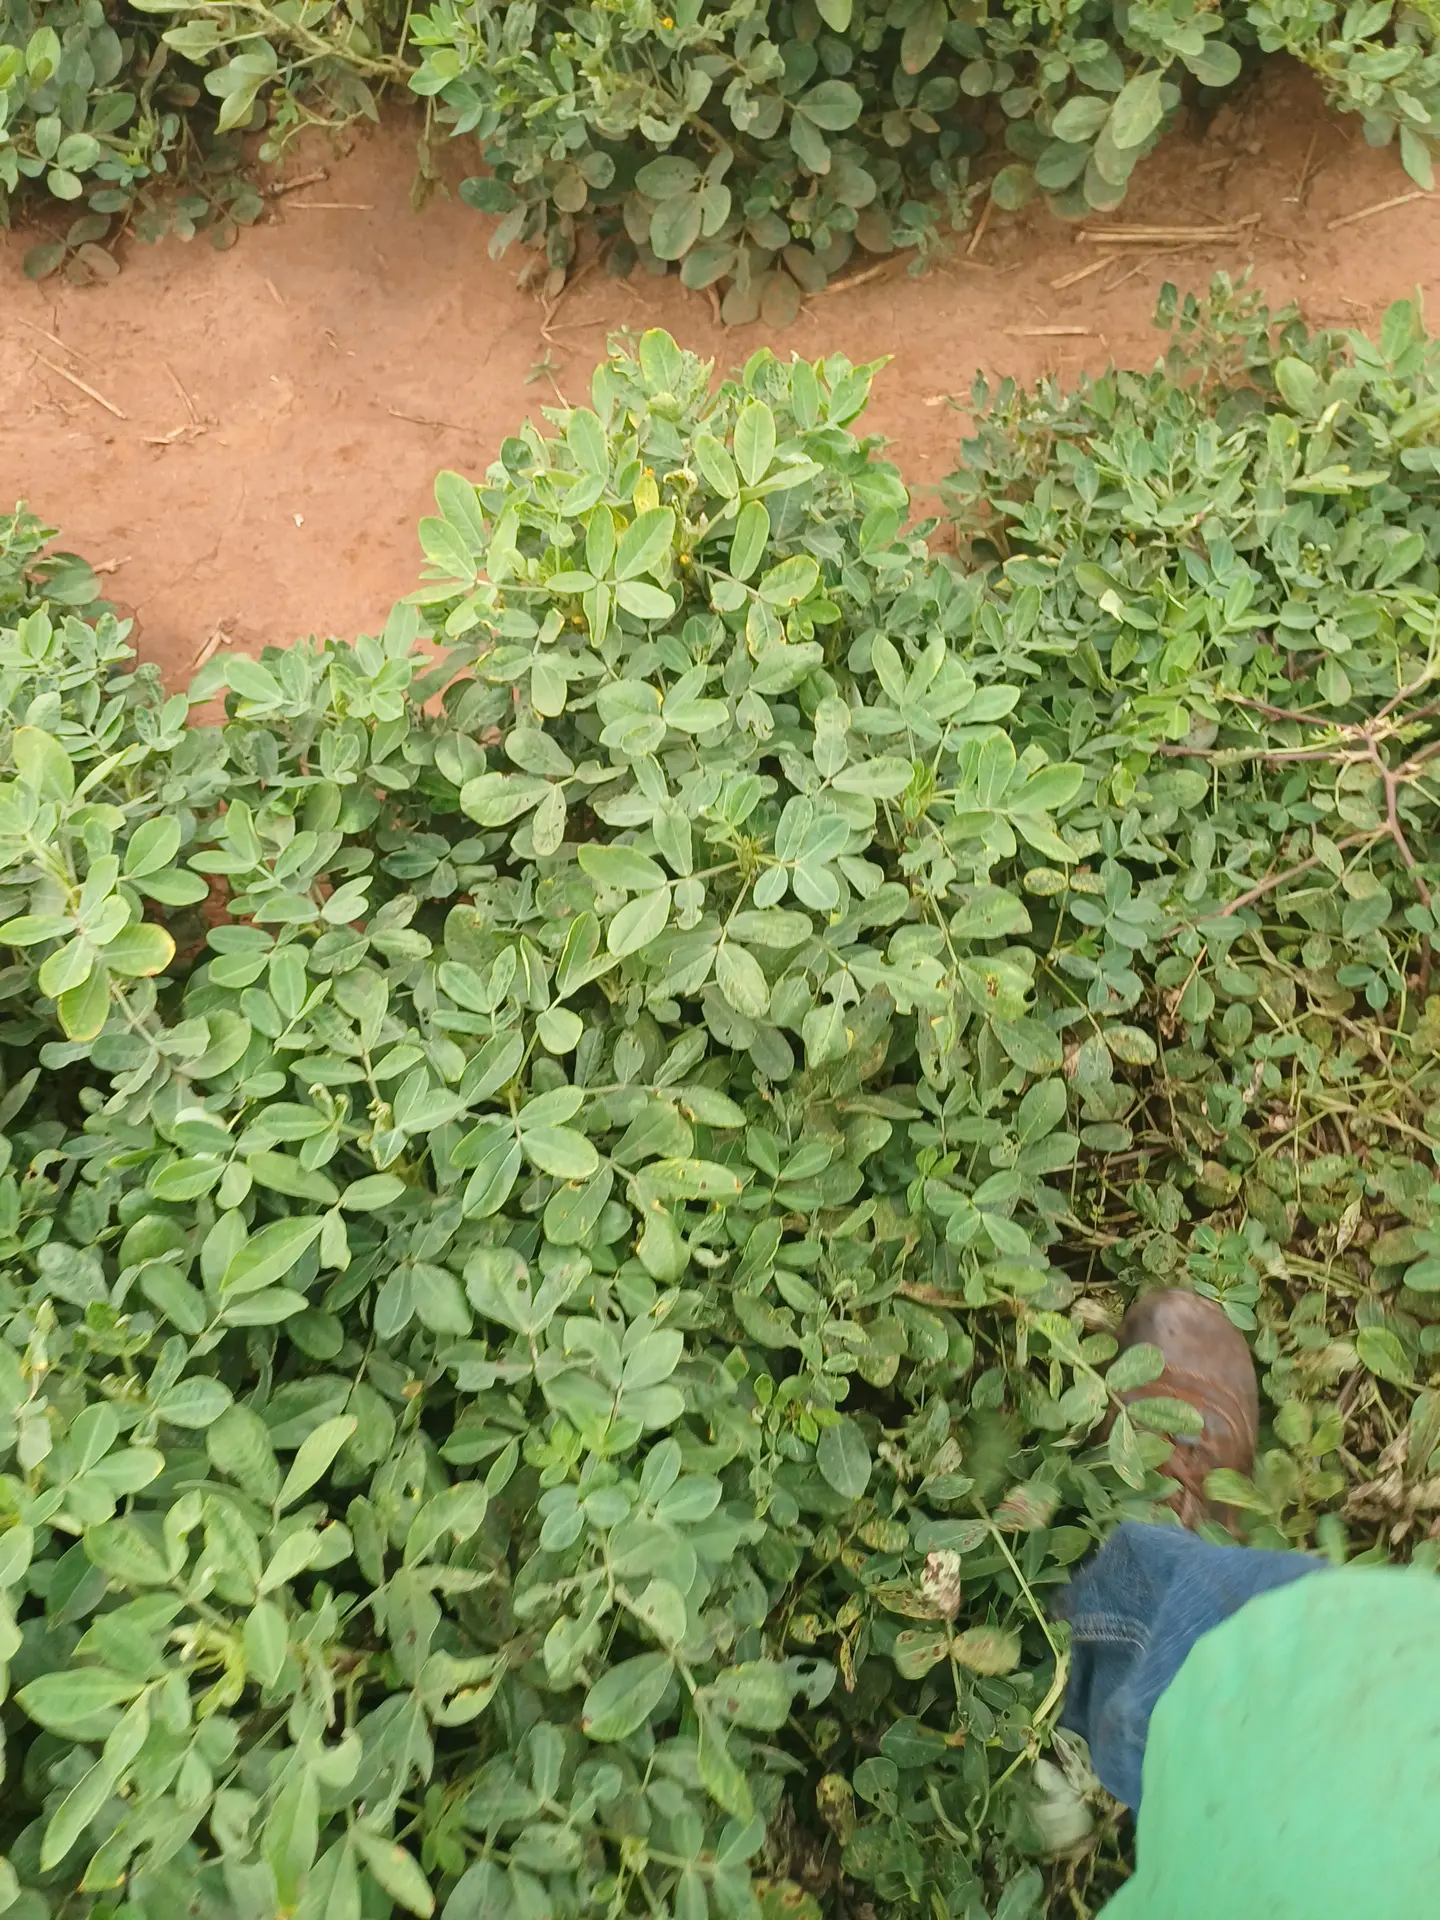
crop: groundnut
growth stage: pegging
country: Kenya
